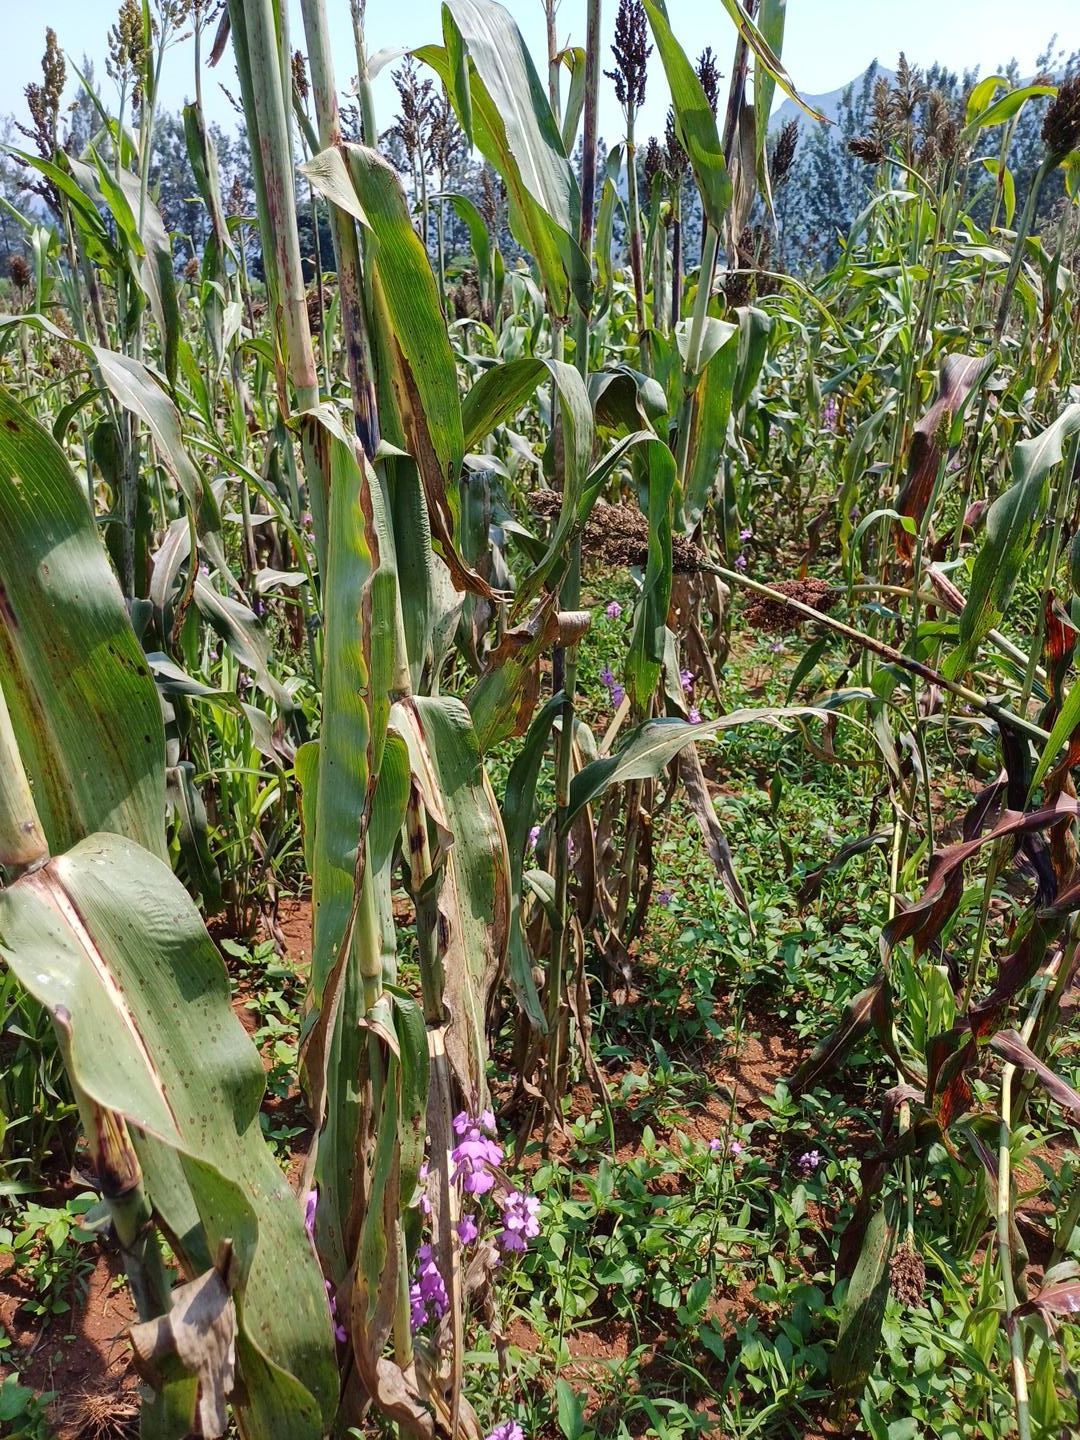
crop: sorghum
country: Kenya
